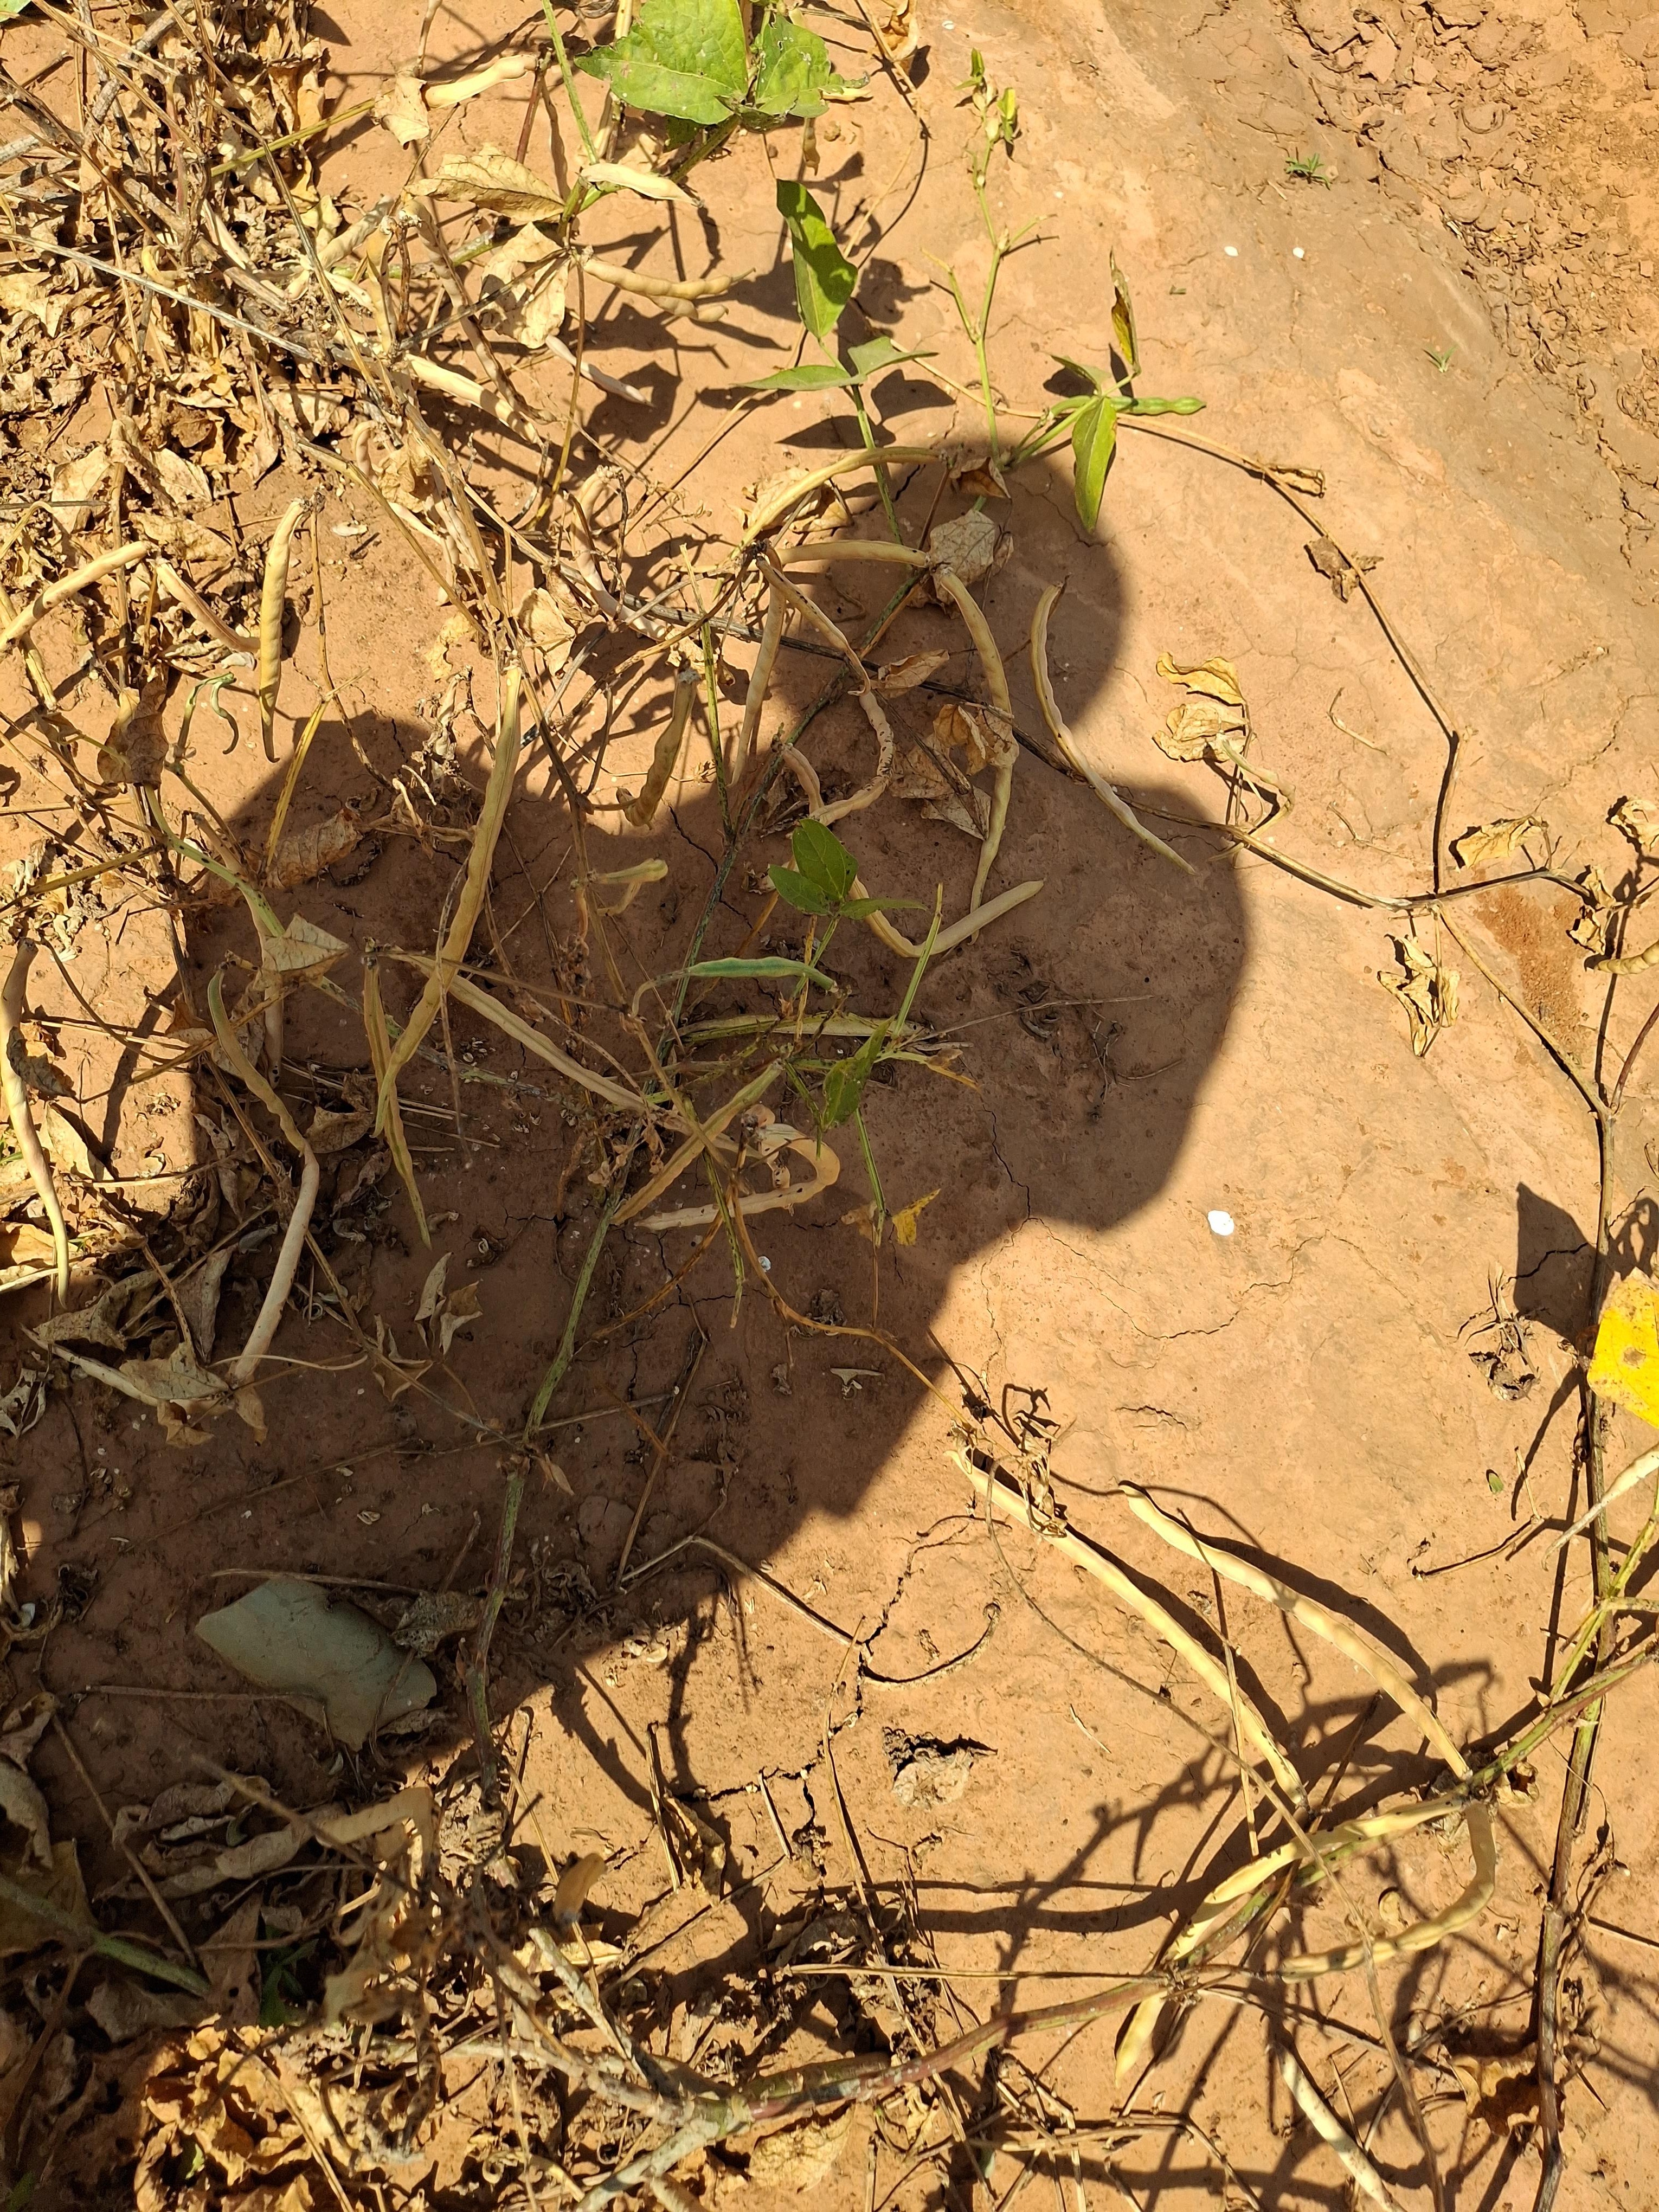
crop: cowpea
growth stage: maturity
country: Nigeria
